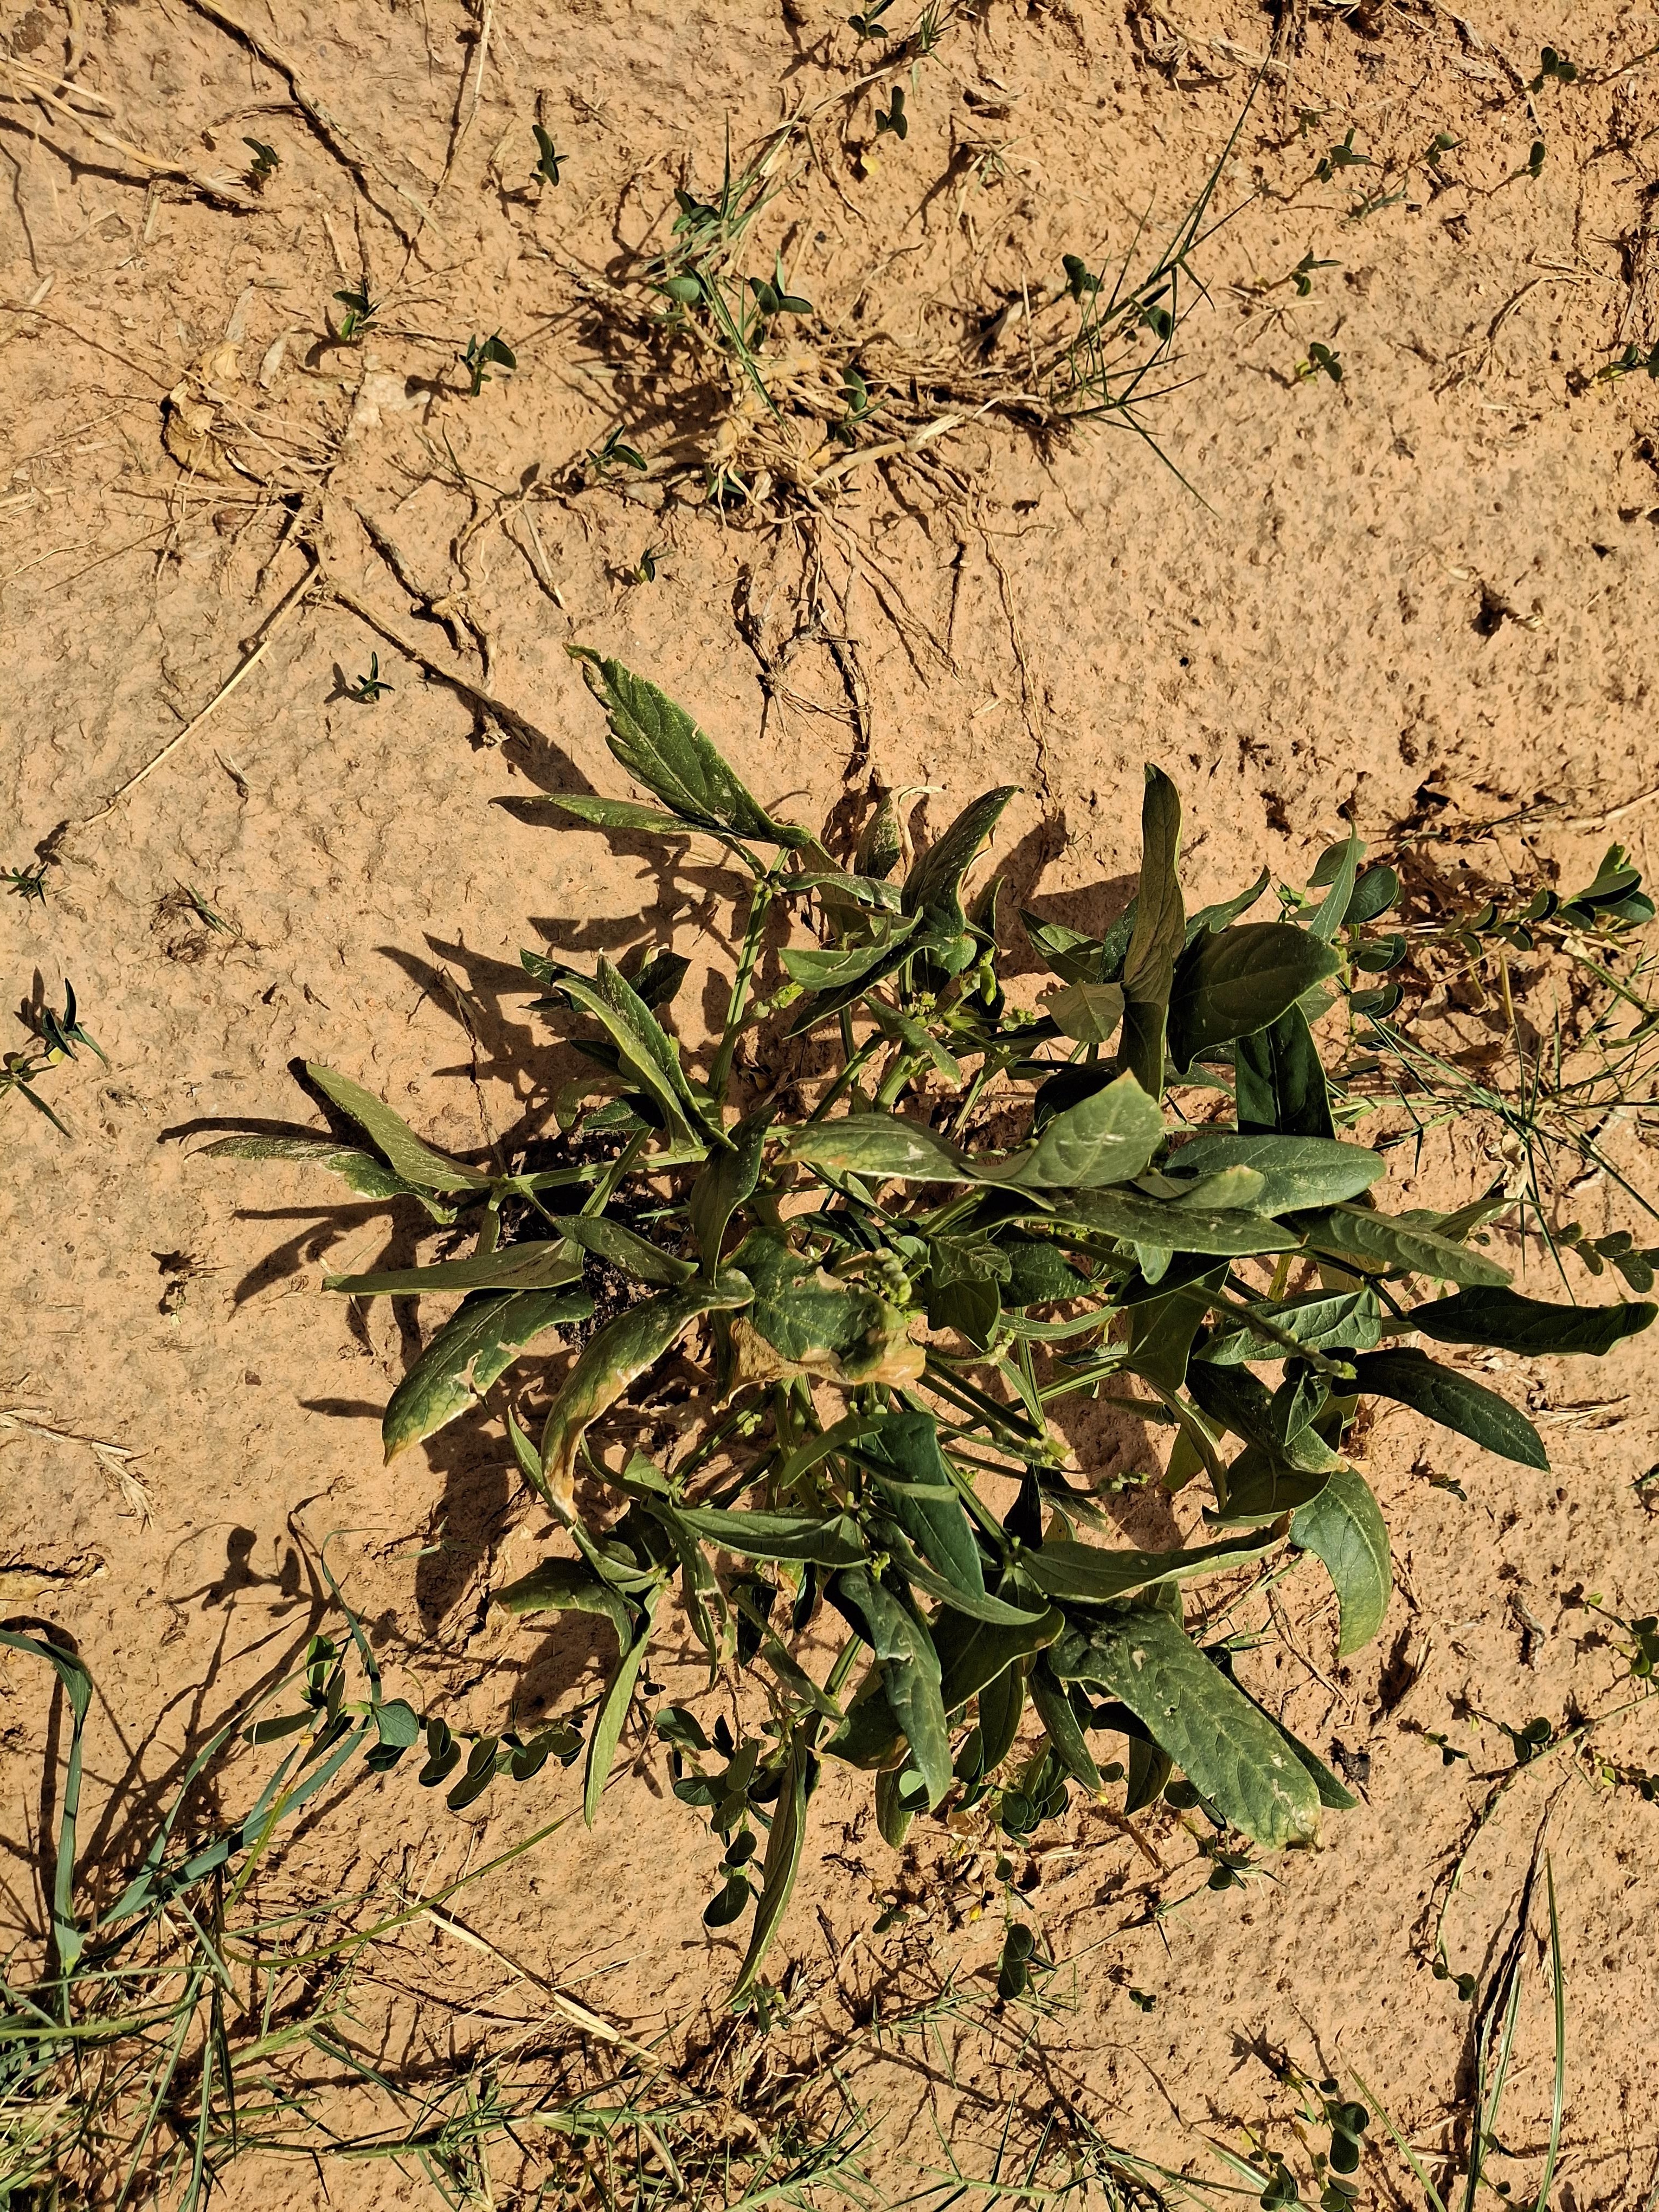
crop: cowpea
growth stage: harvest maturity
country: Nigeria
